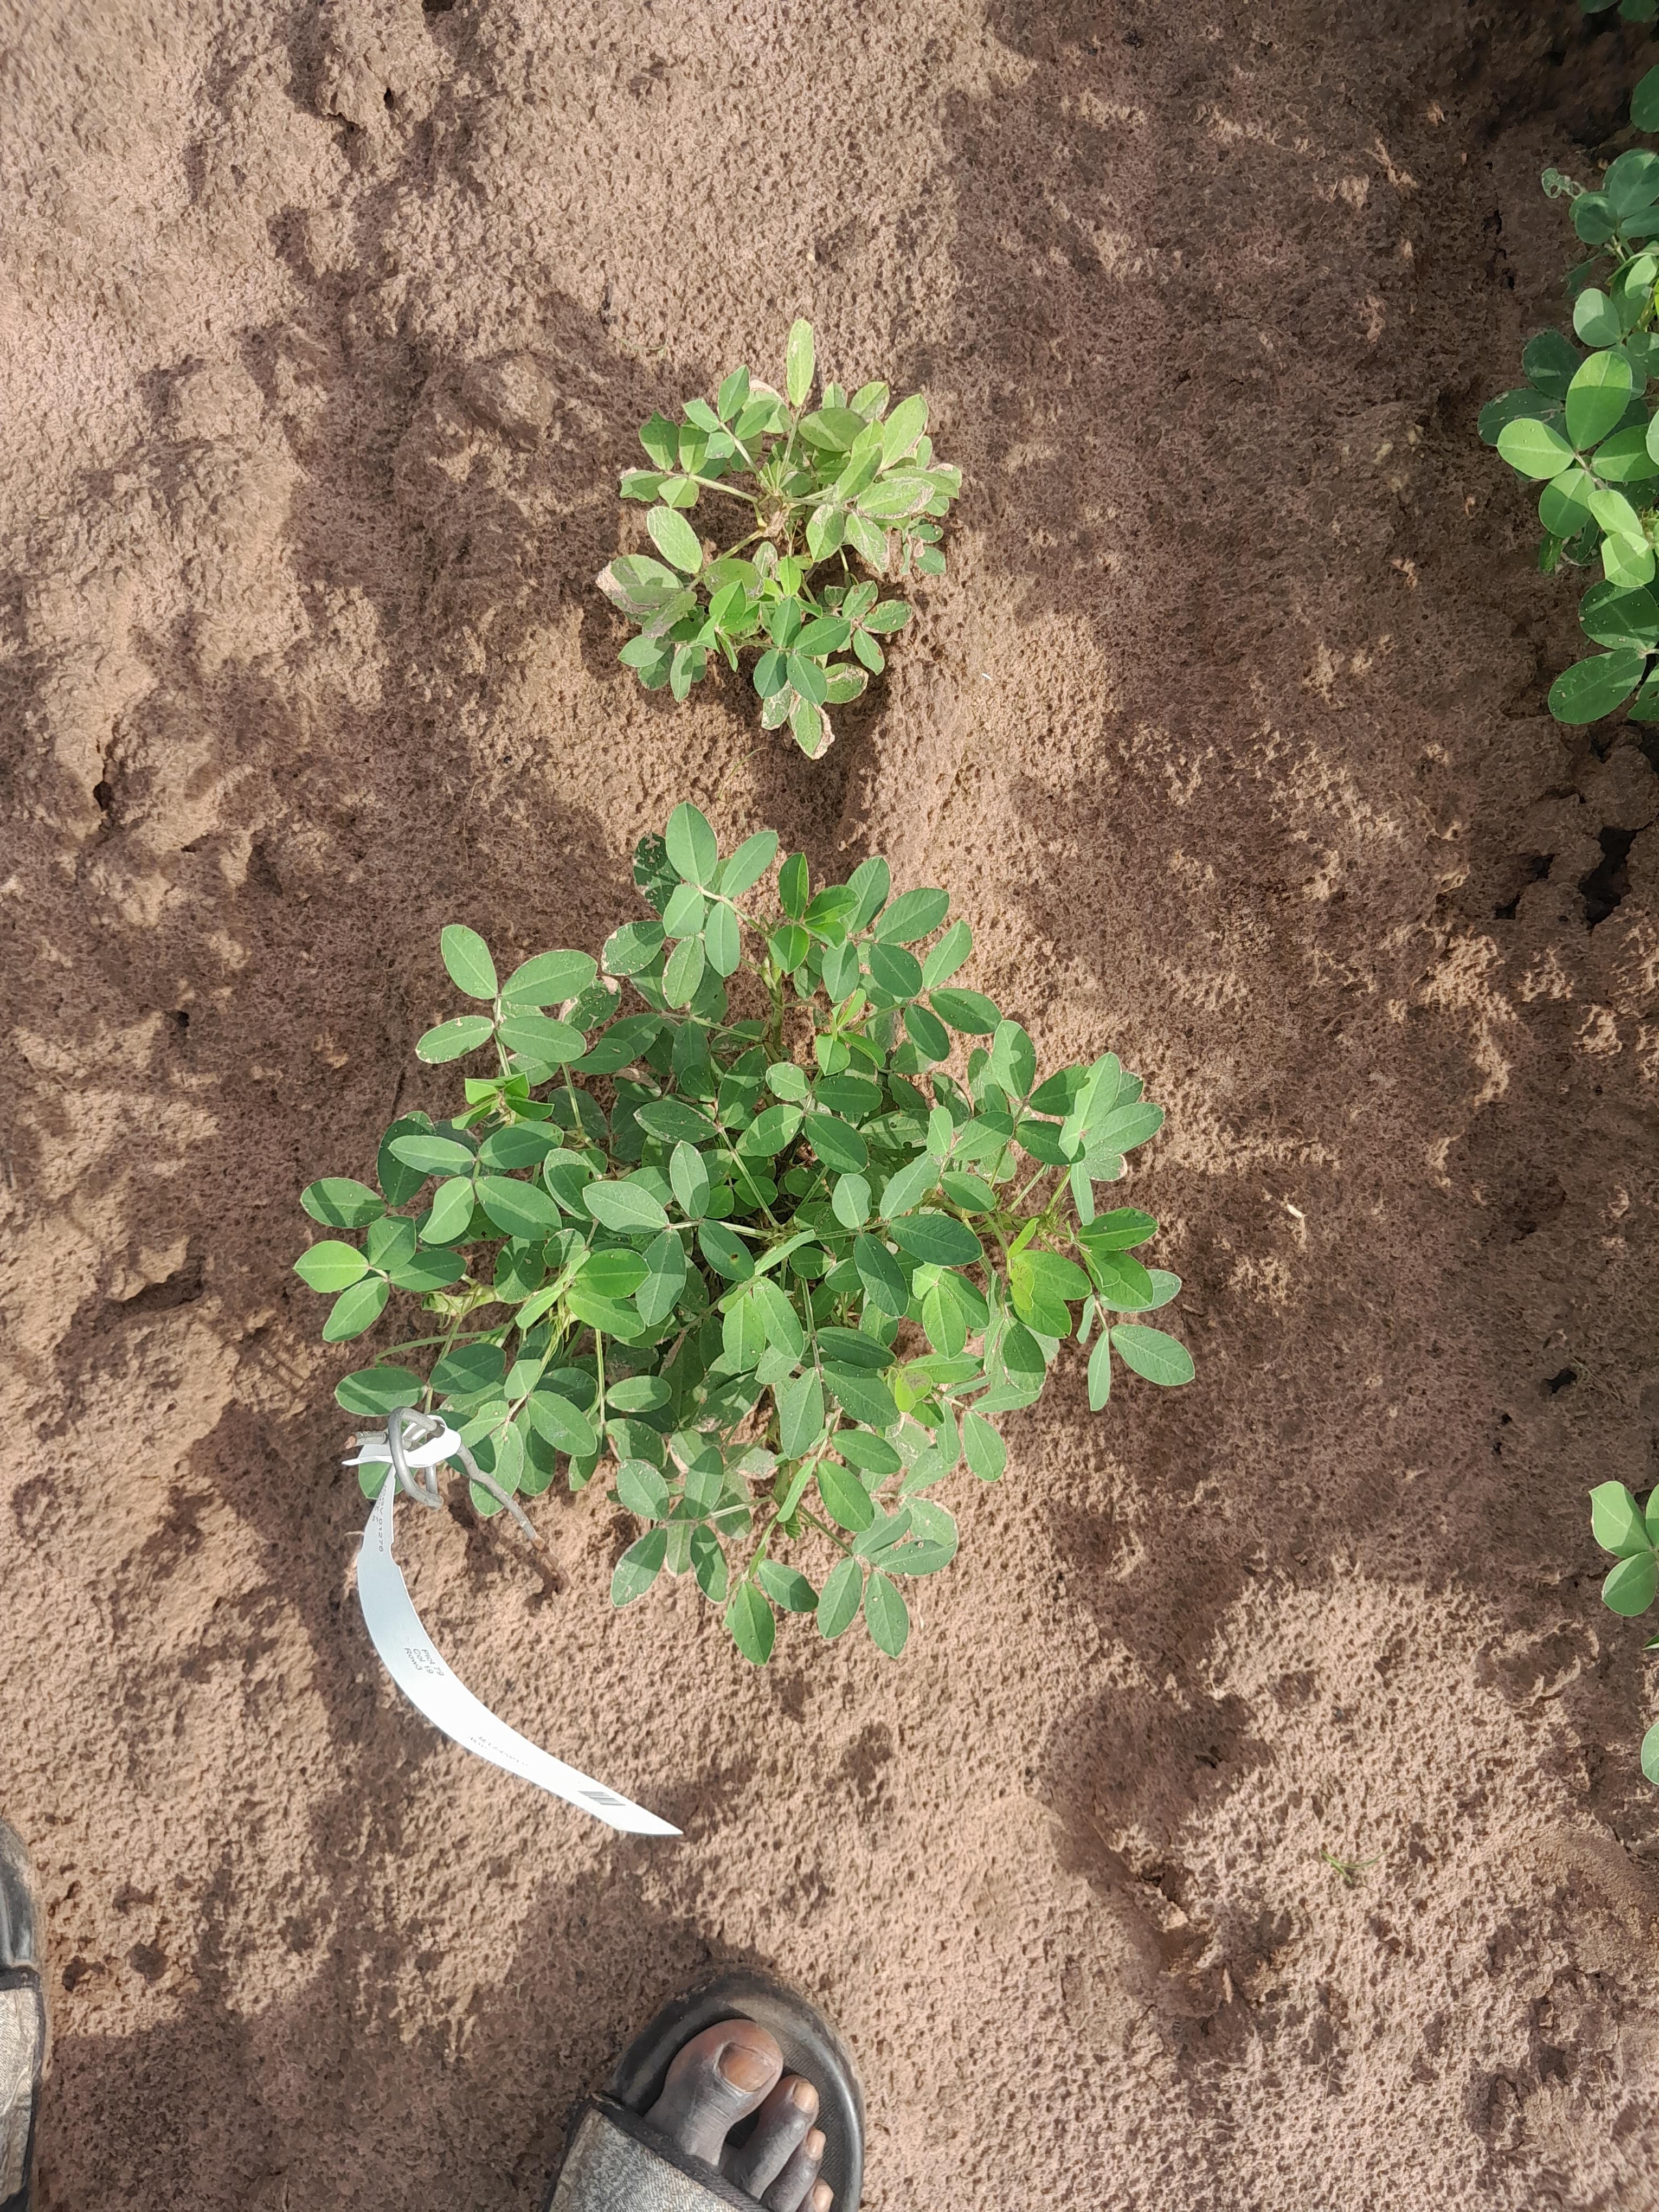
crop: groundnut
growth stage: flowering
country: Senegal
